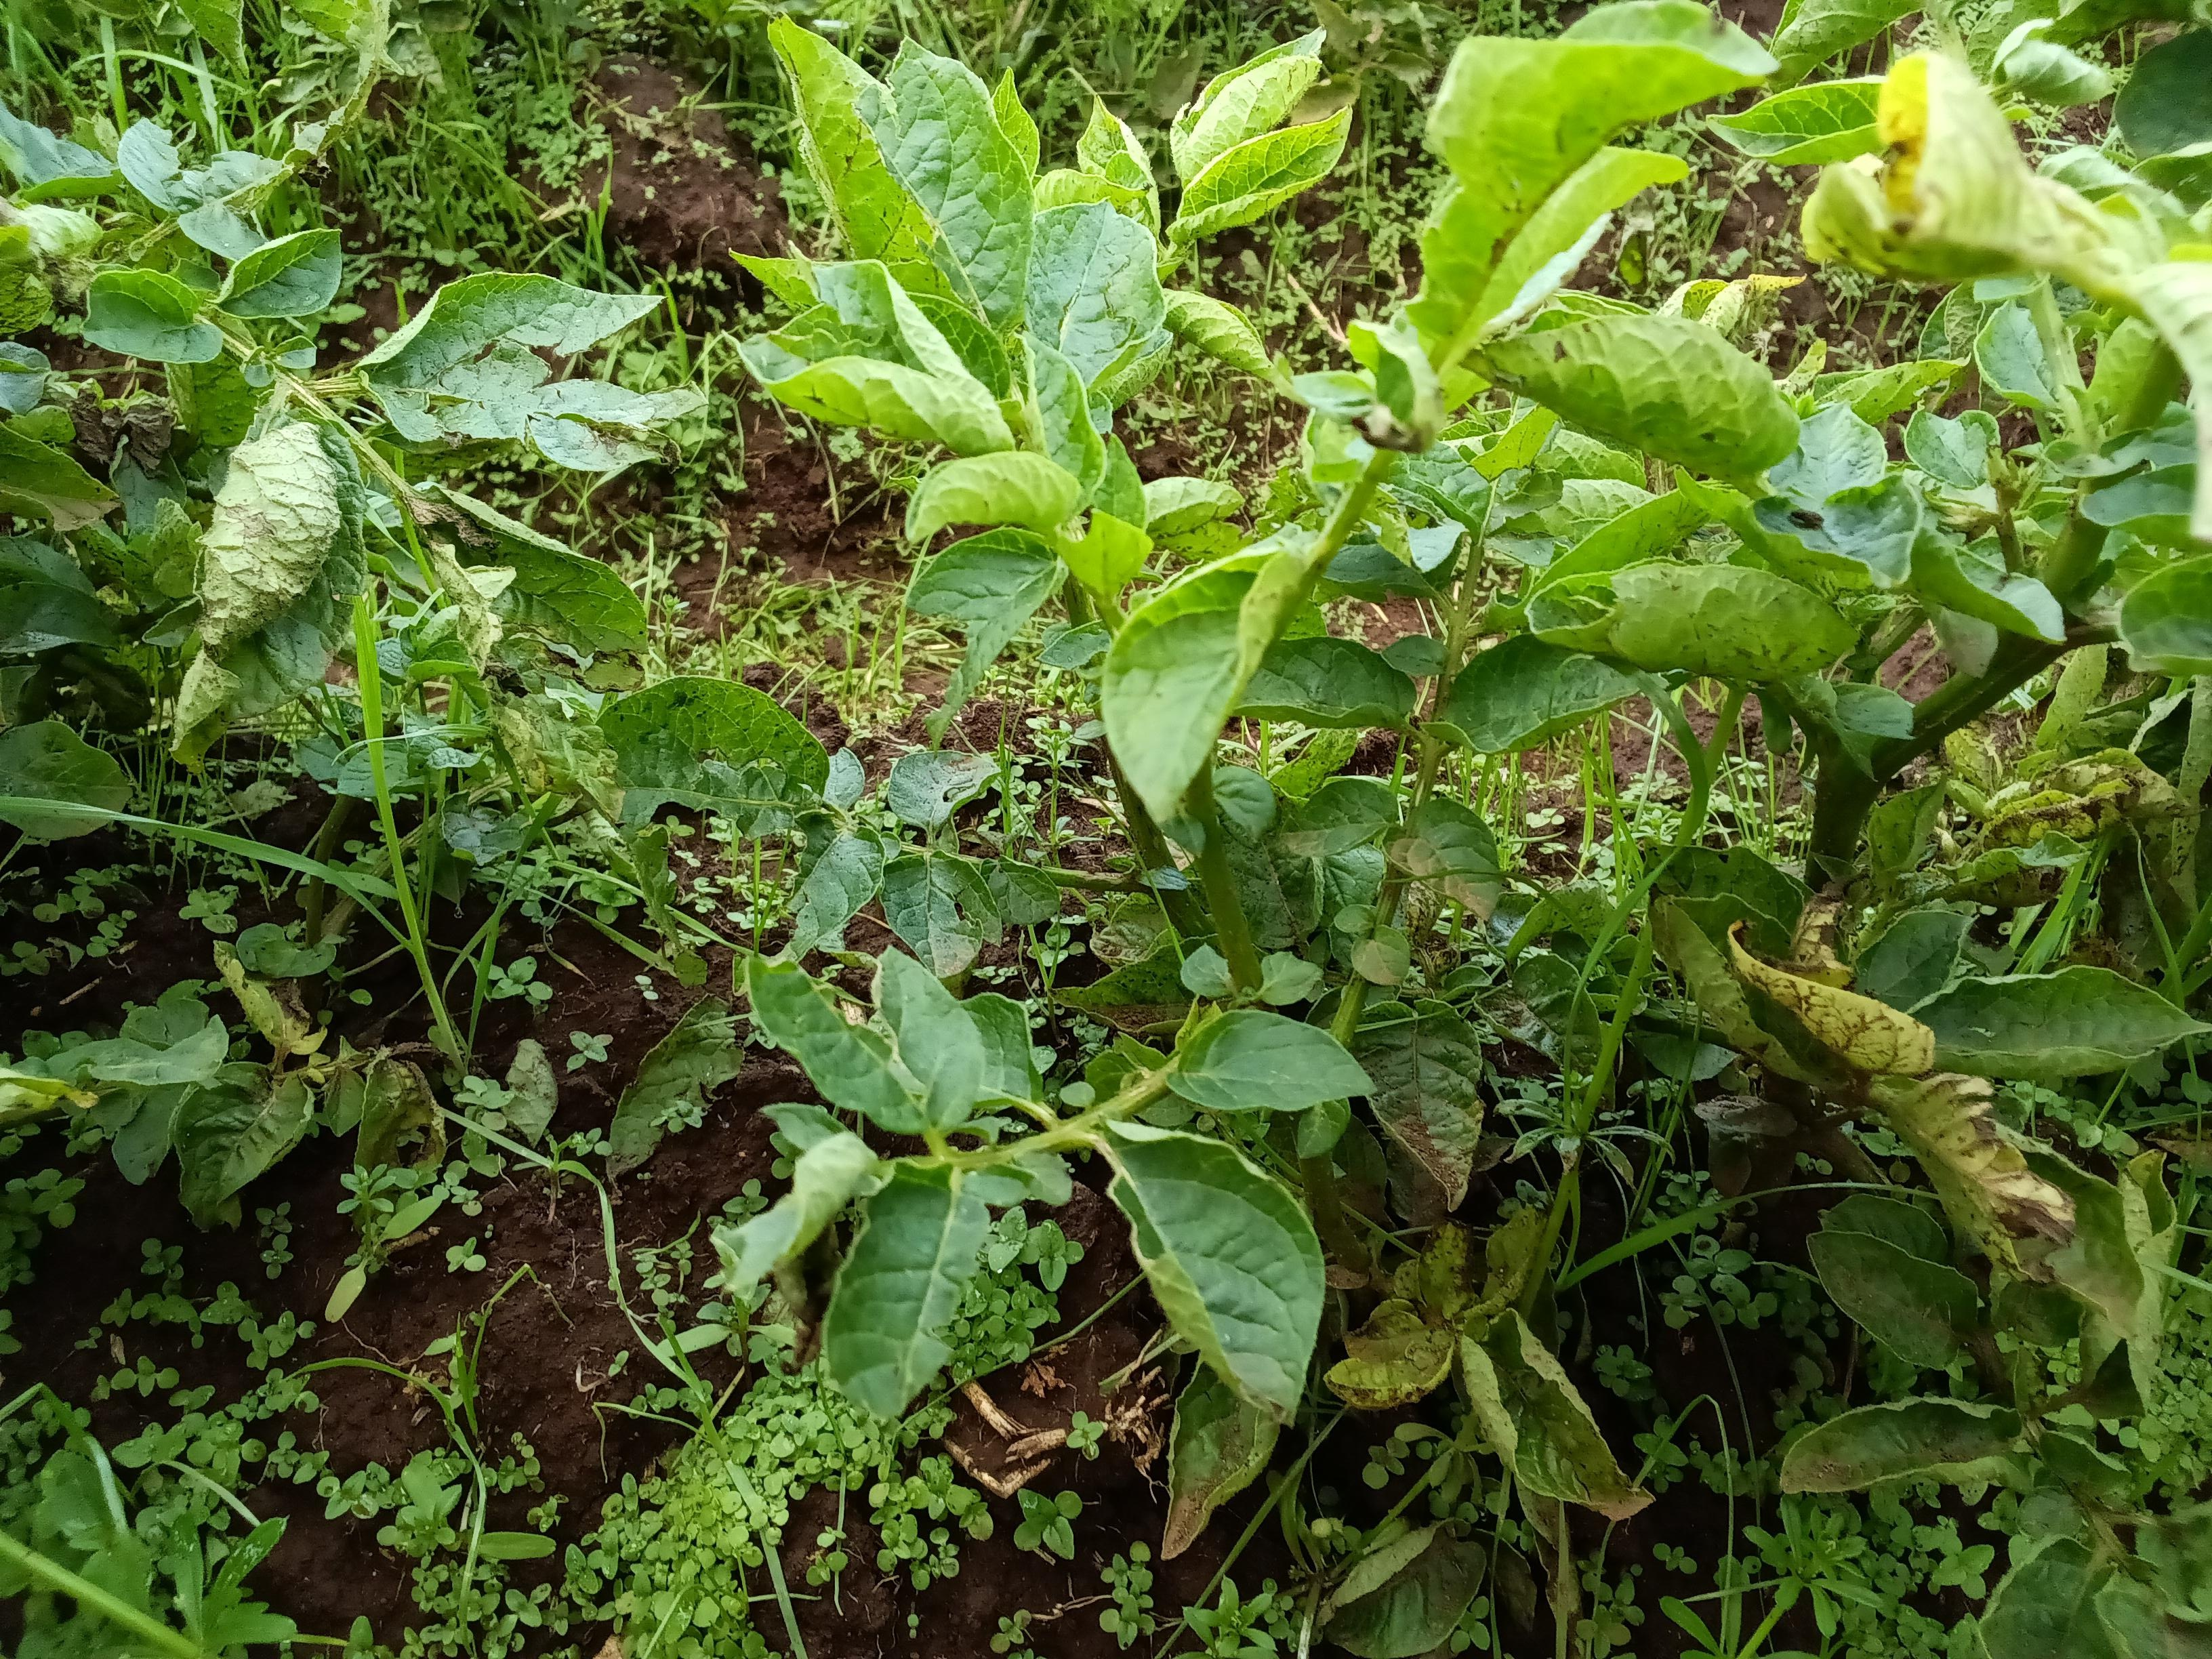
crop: potato
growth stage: vegetative
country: Kenya
